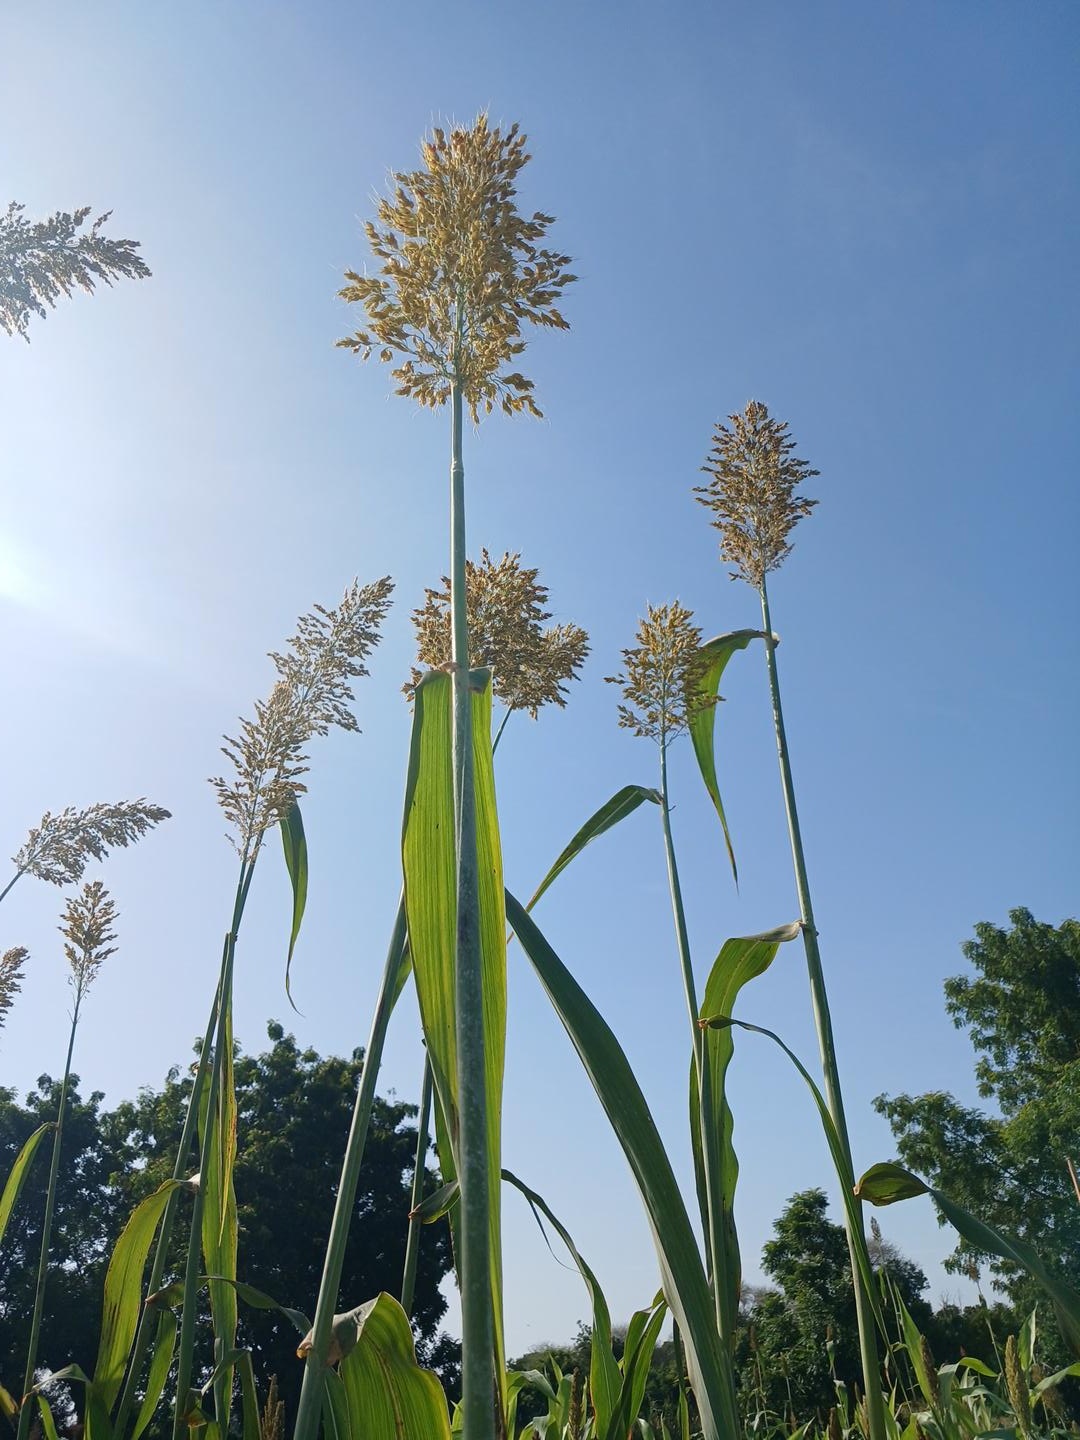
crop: sorghum
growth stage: filling grain
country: Senegal
